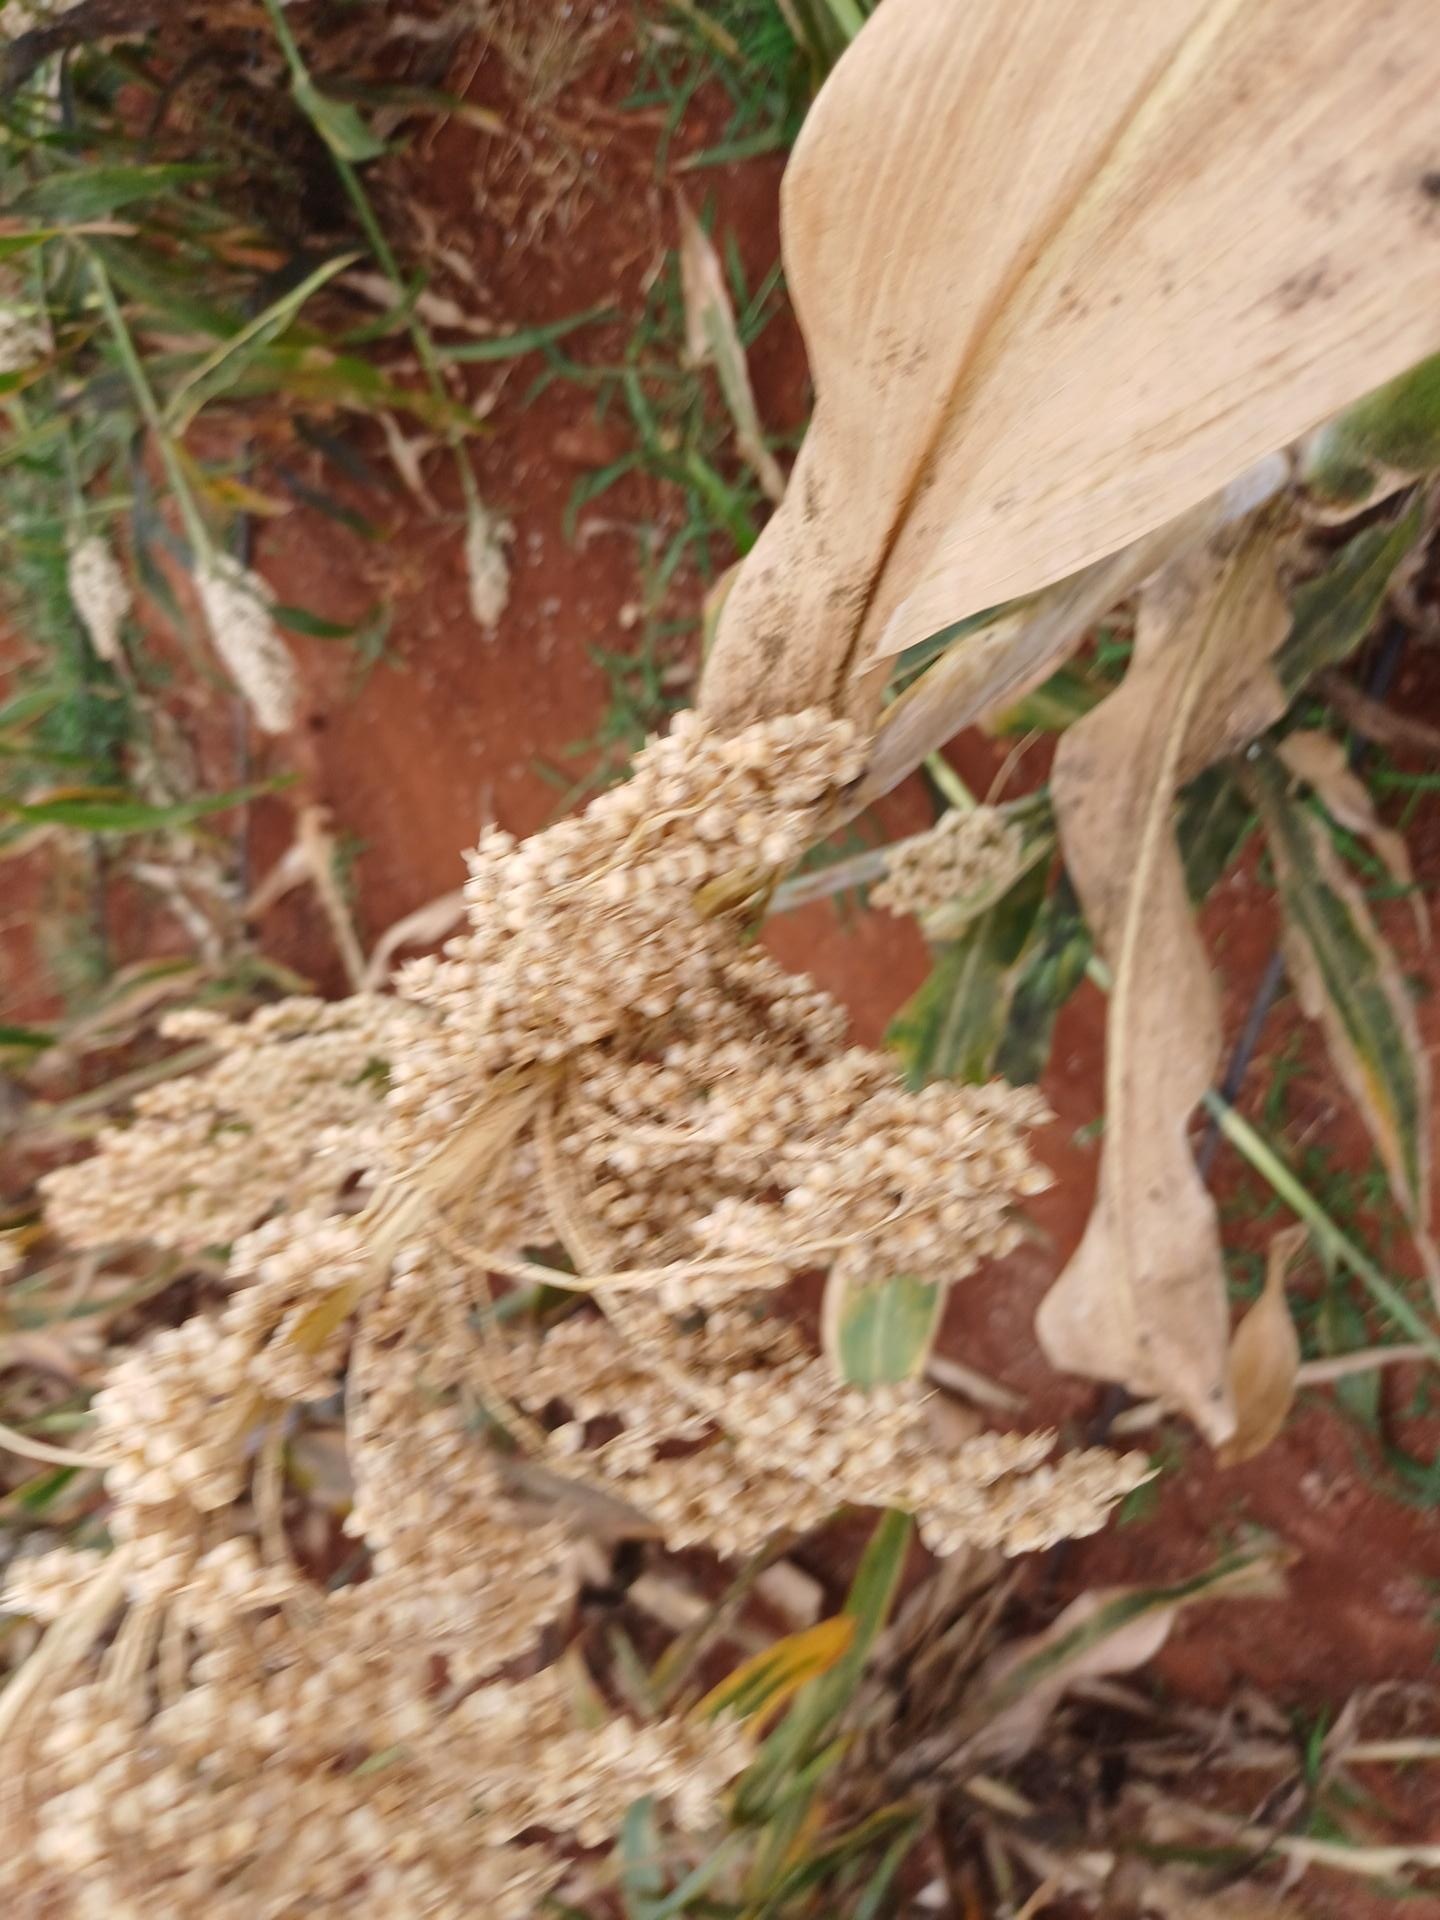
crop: sorghum
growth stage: maturity
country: Kenya
